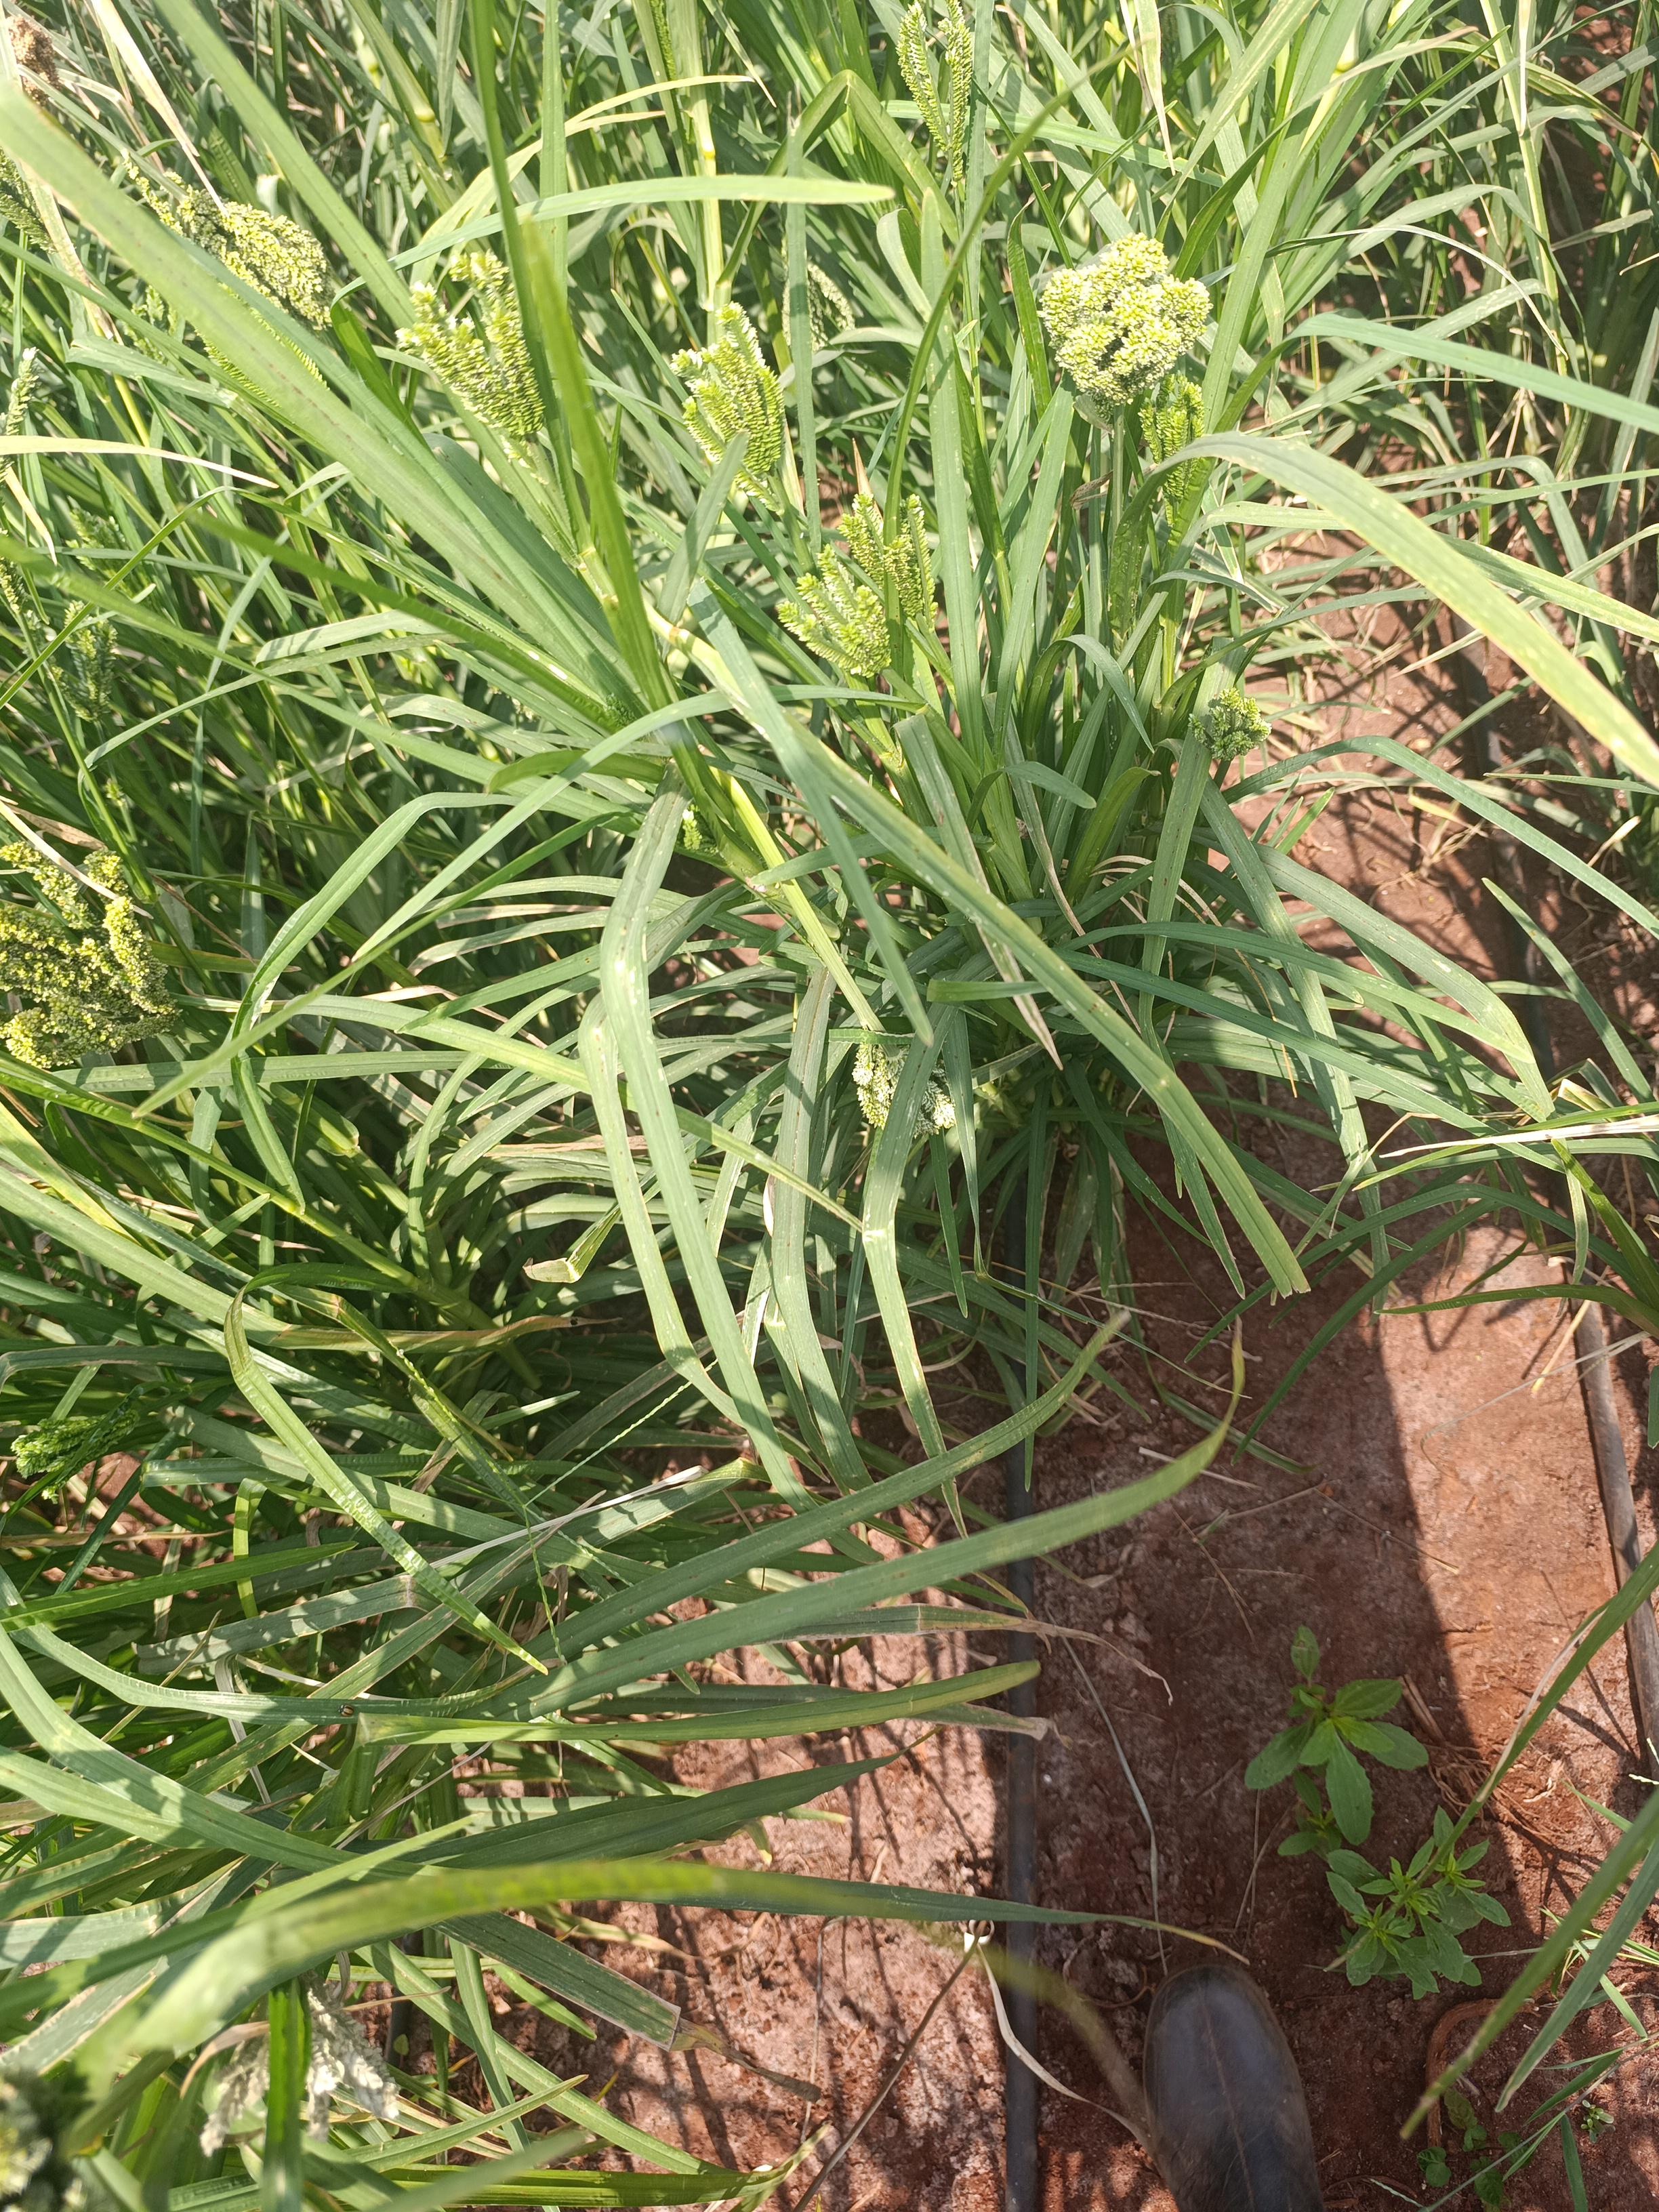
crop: finger millet
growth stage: filling grain
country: Kenya
